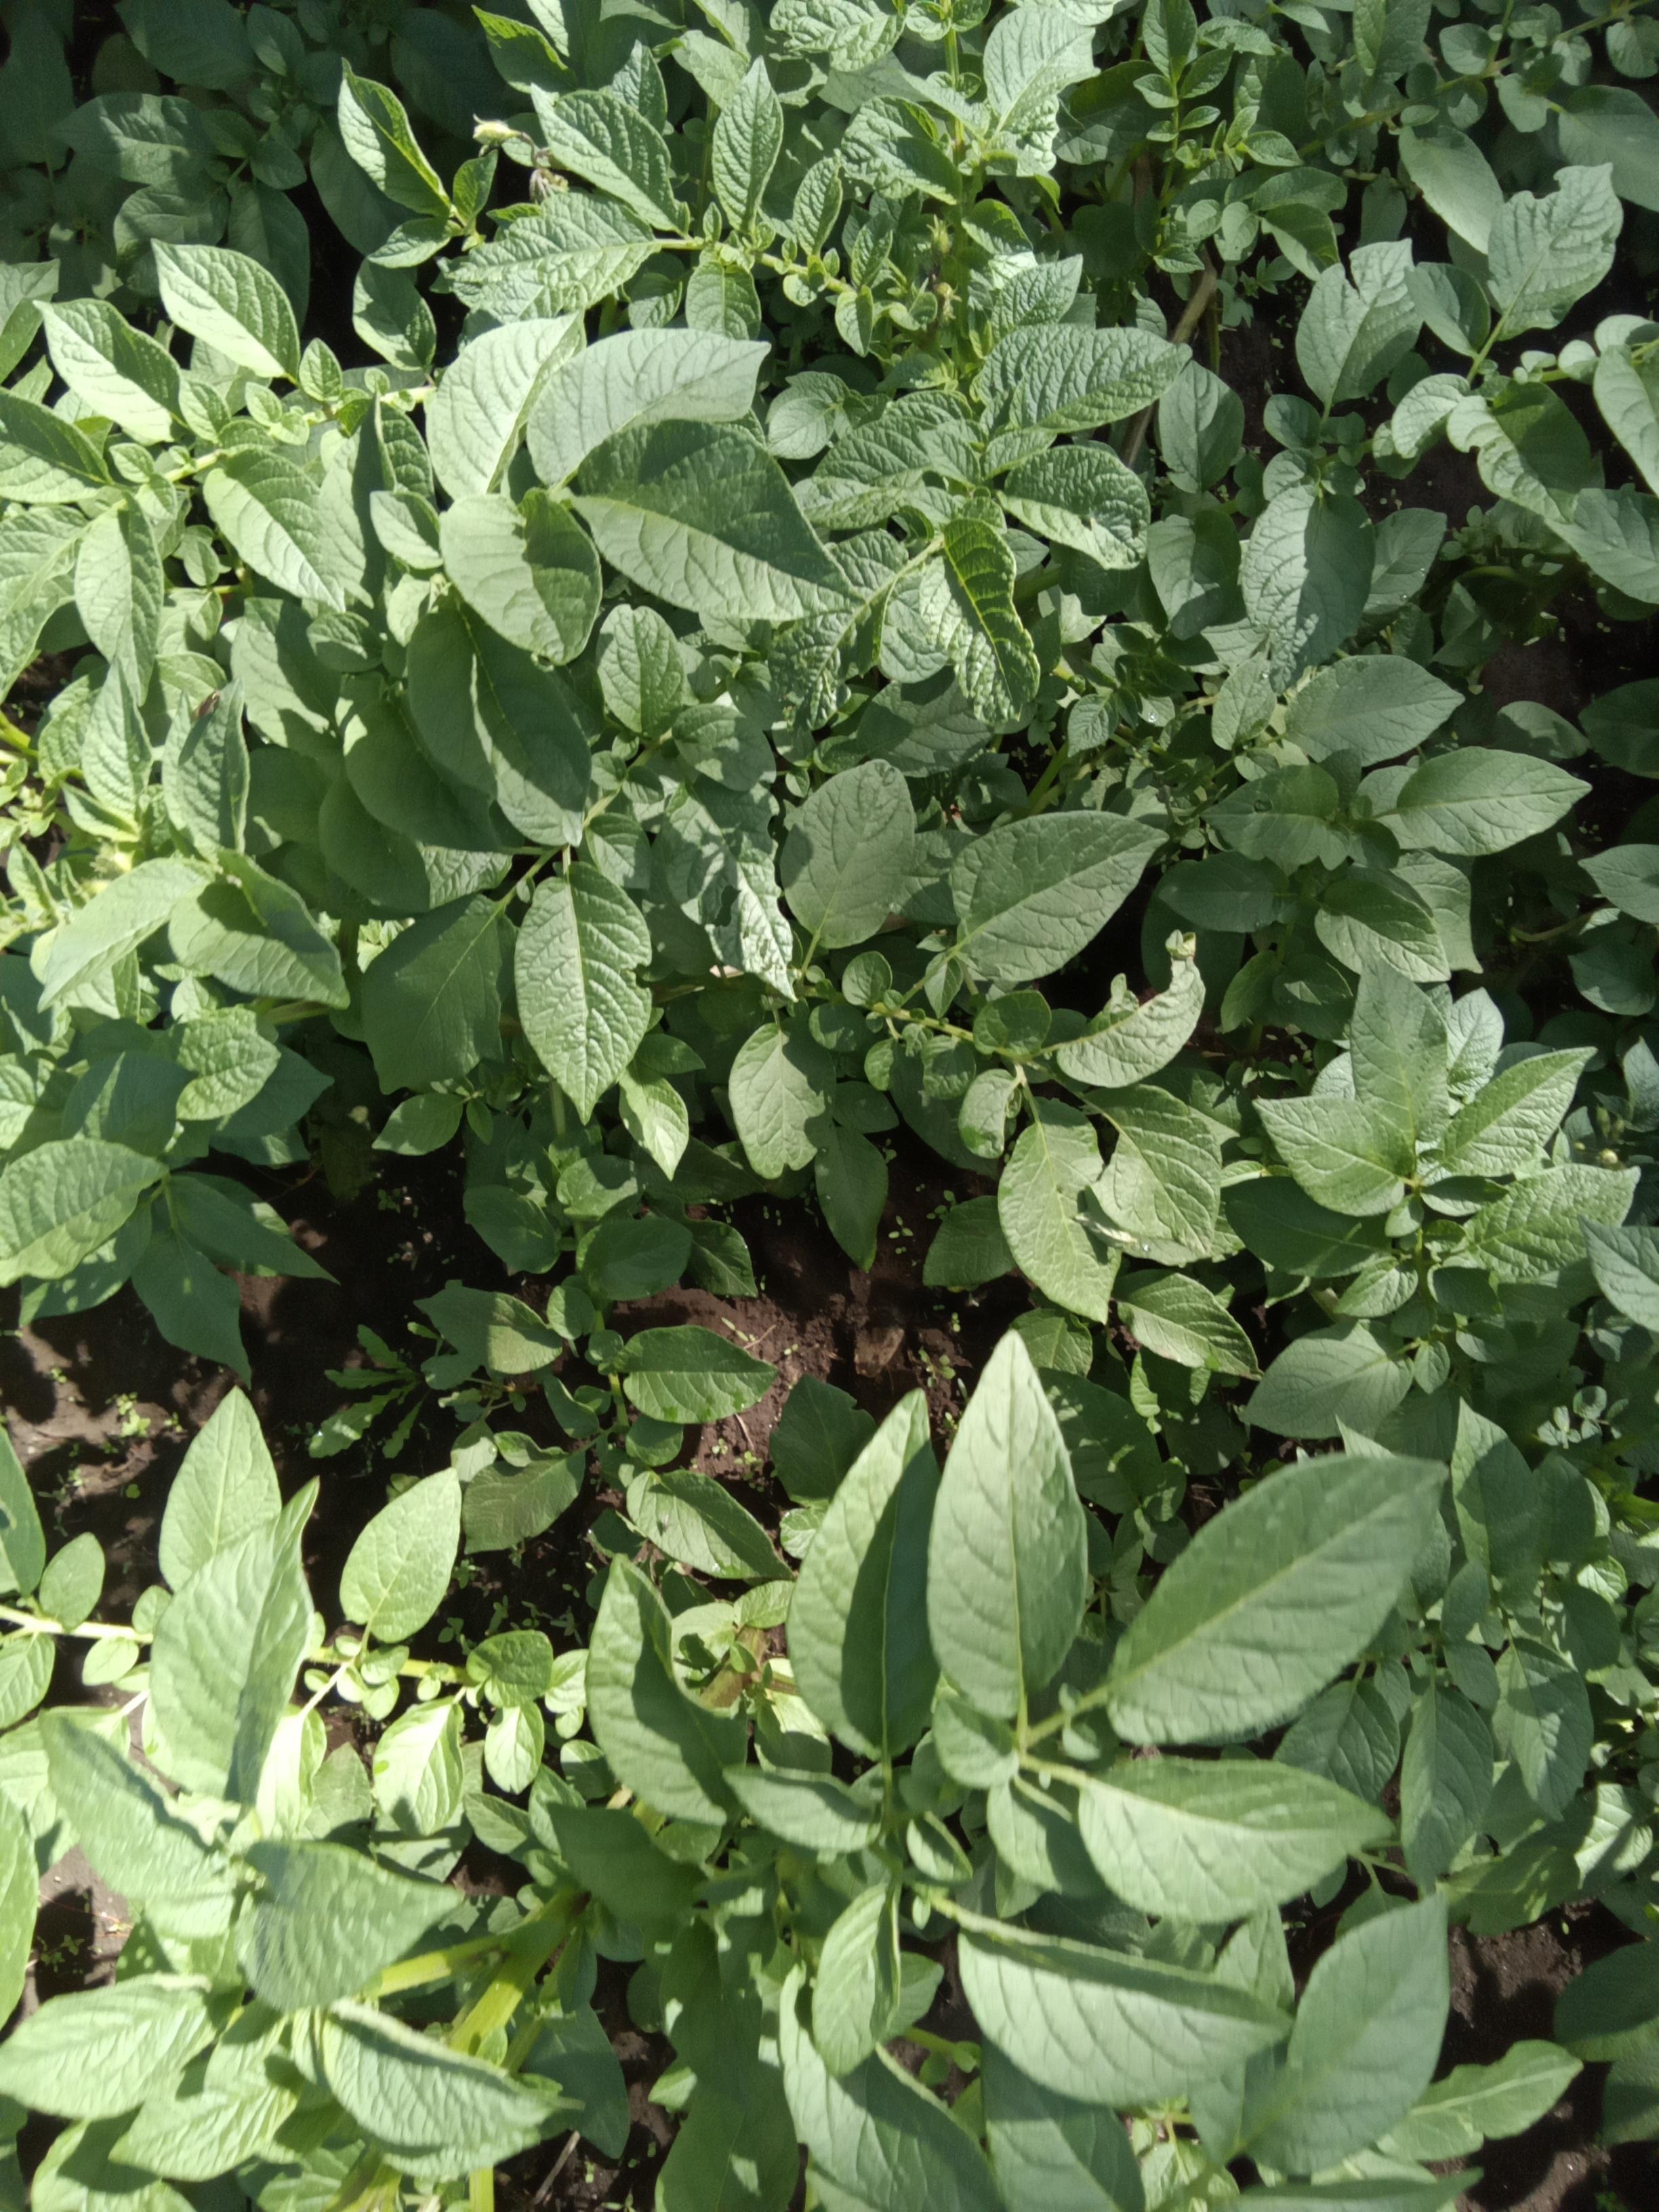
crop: potato
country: Kenya
